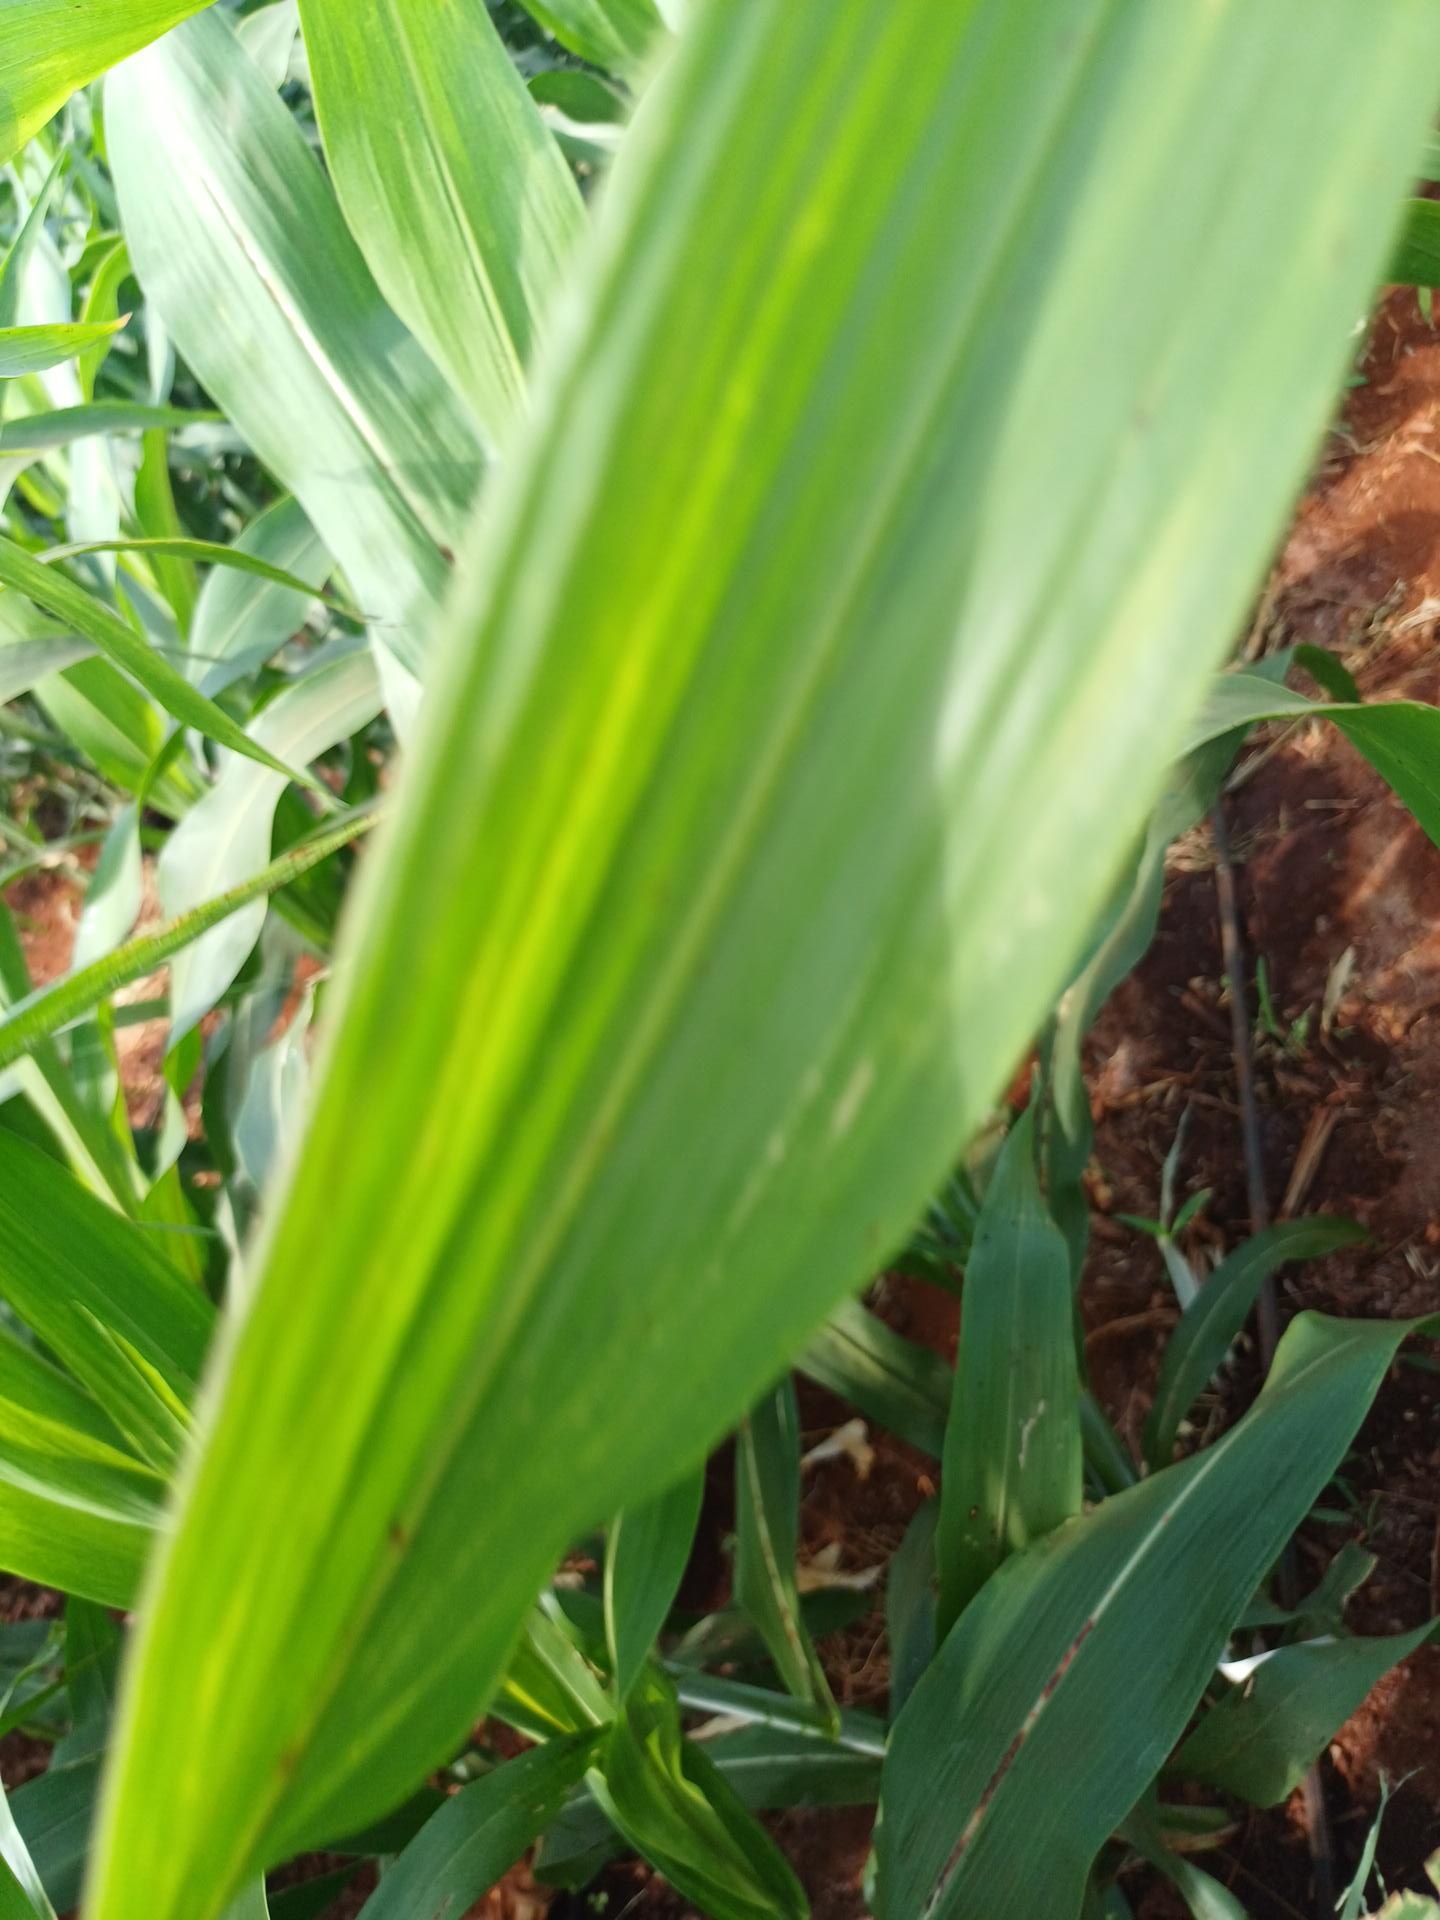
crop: sorghum
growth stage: vegetative
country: Kenya
